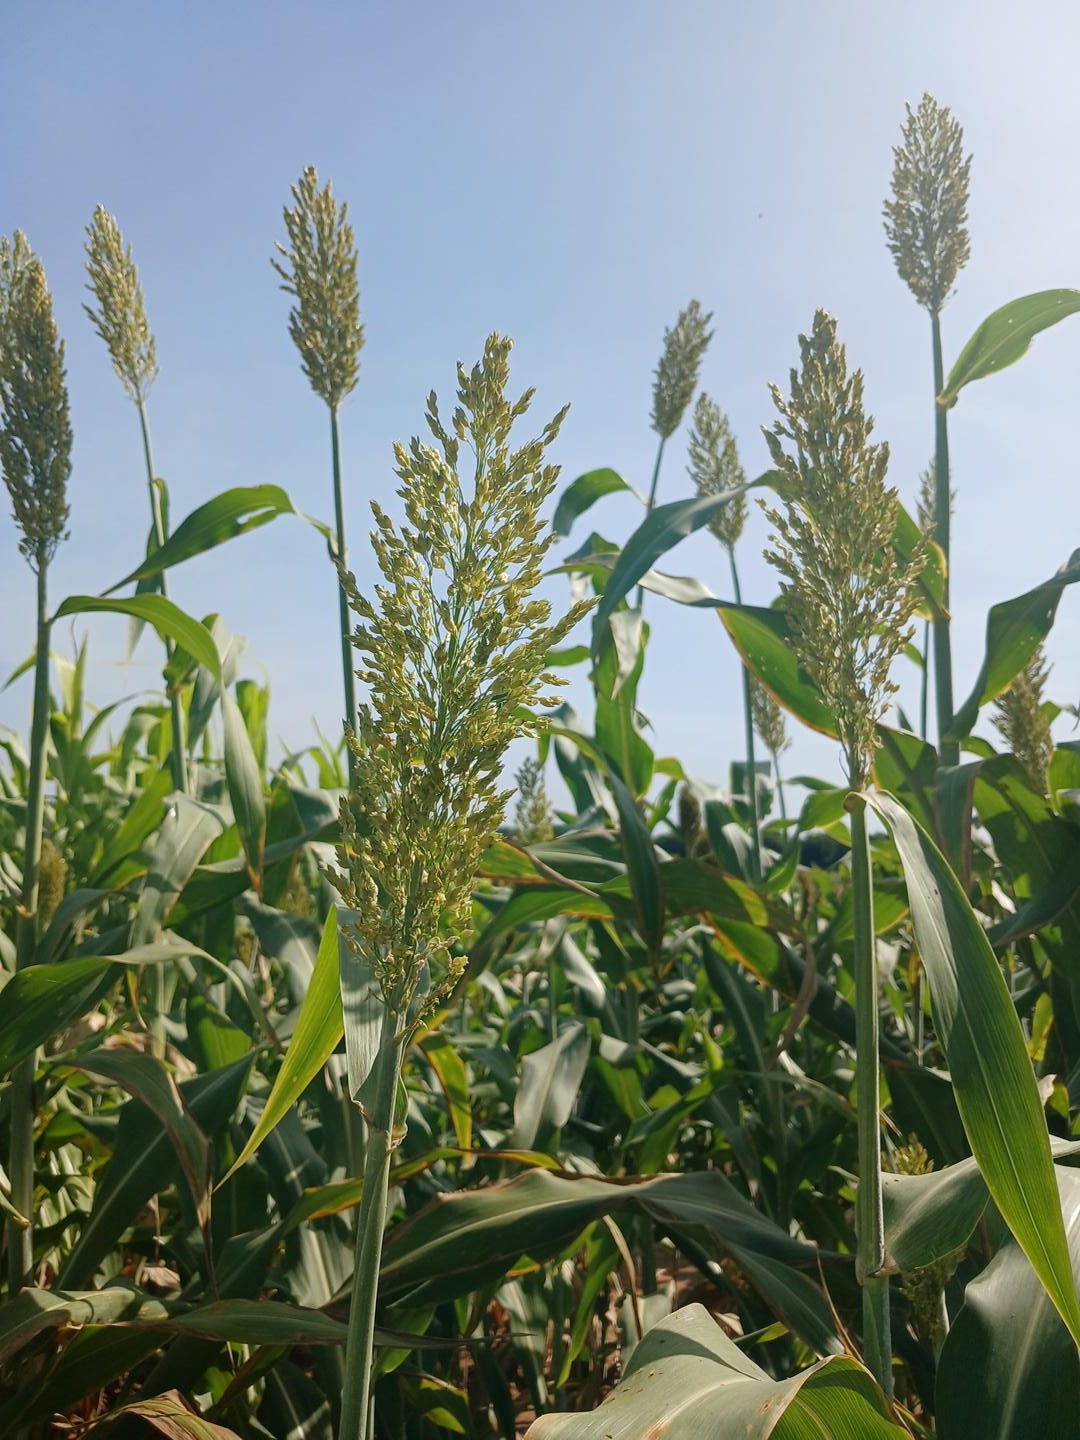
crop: sorghum
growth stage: filling grain
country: Senegal
